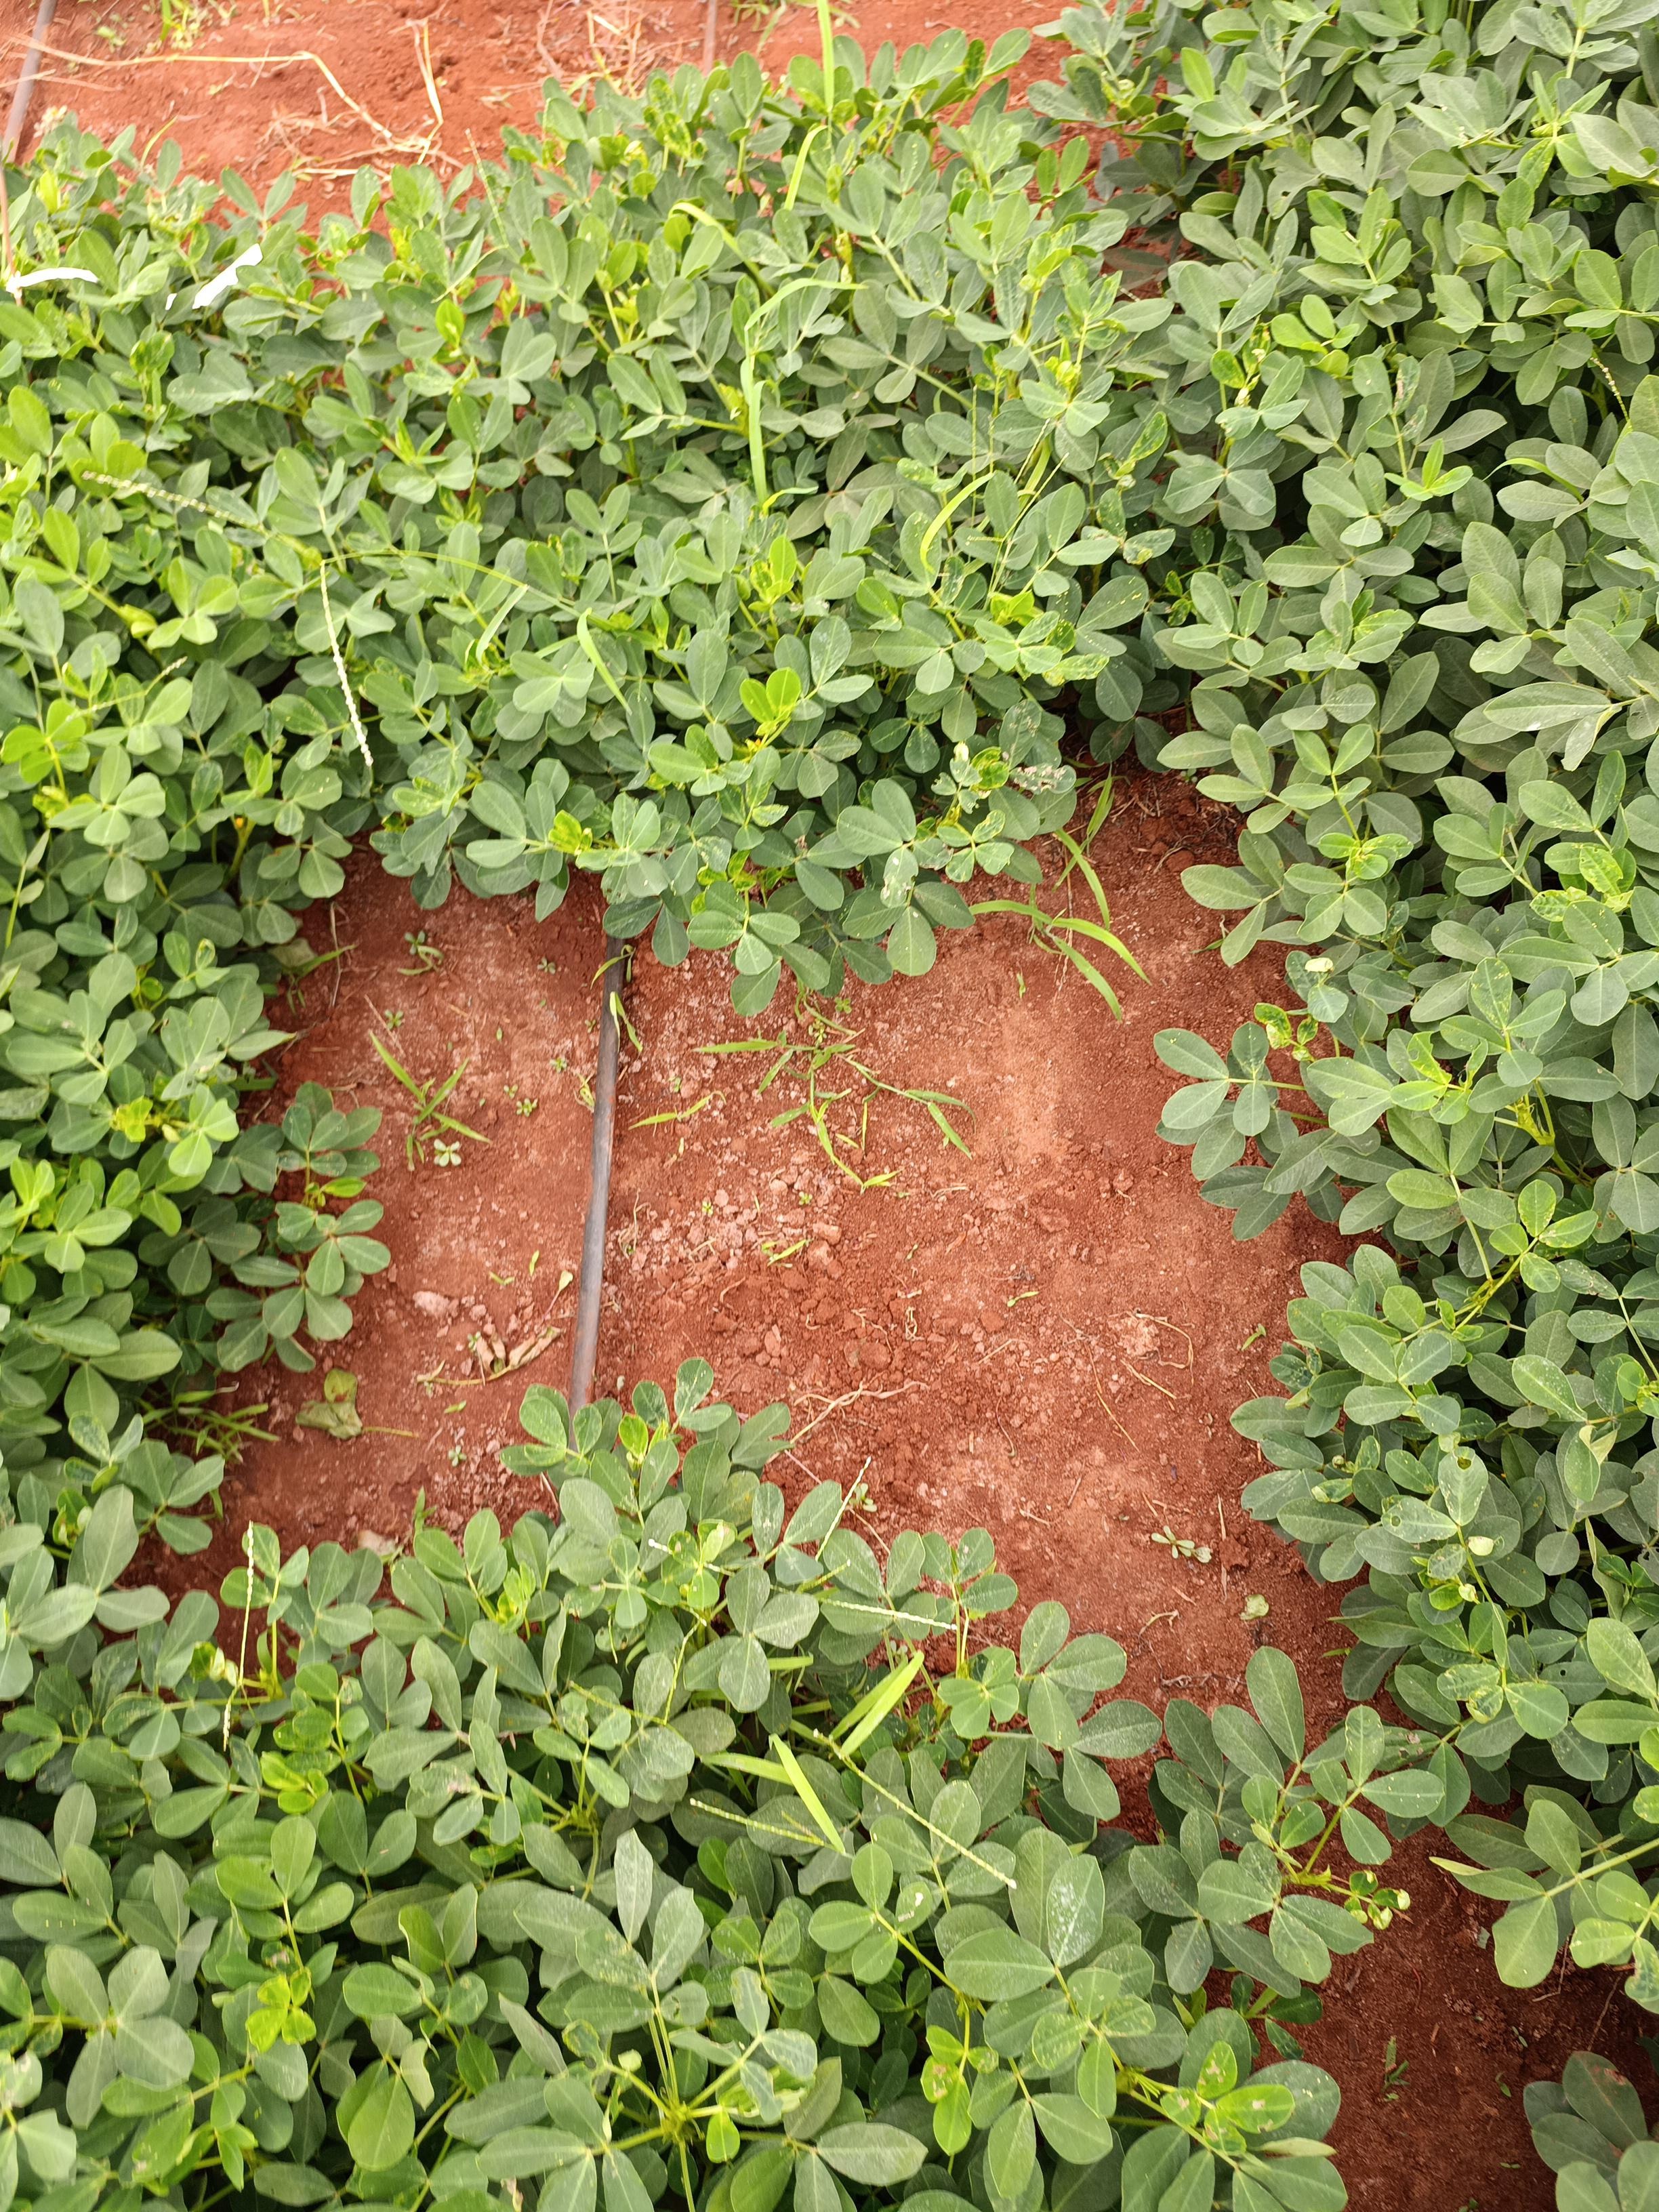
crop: groundnut
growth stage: pegging
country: Kenya
